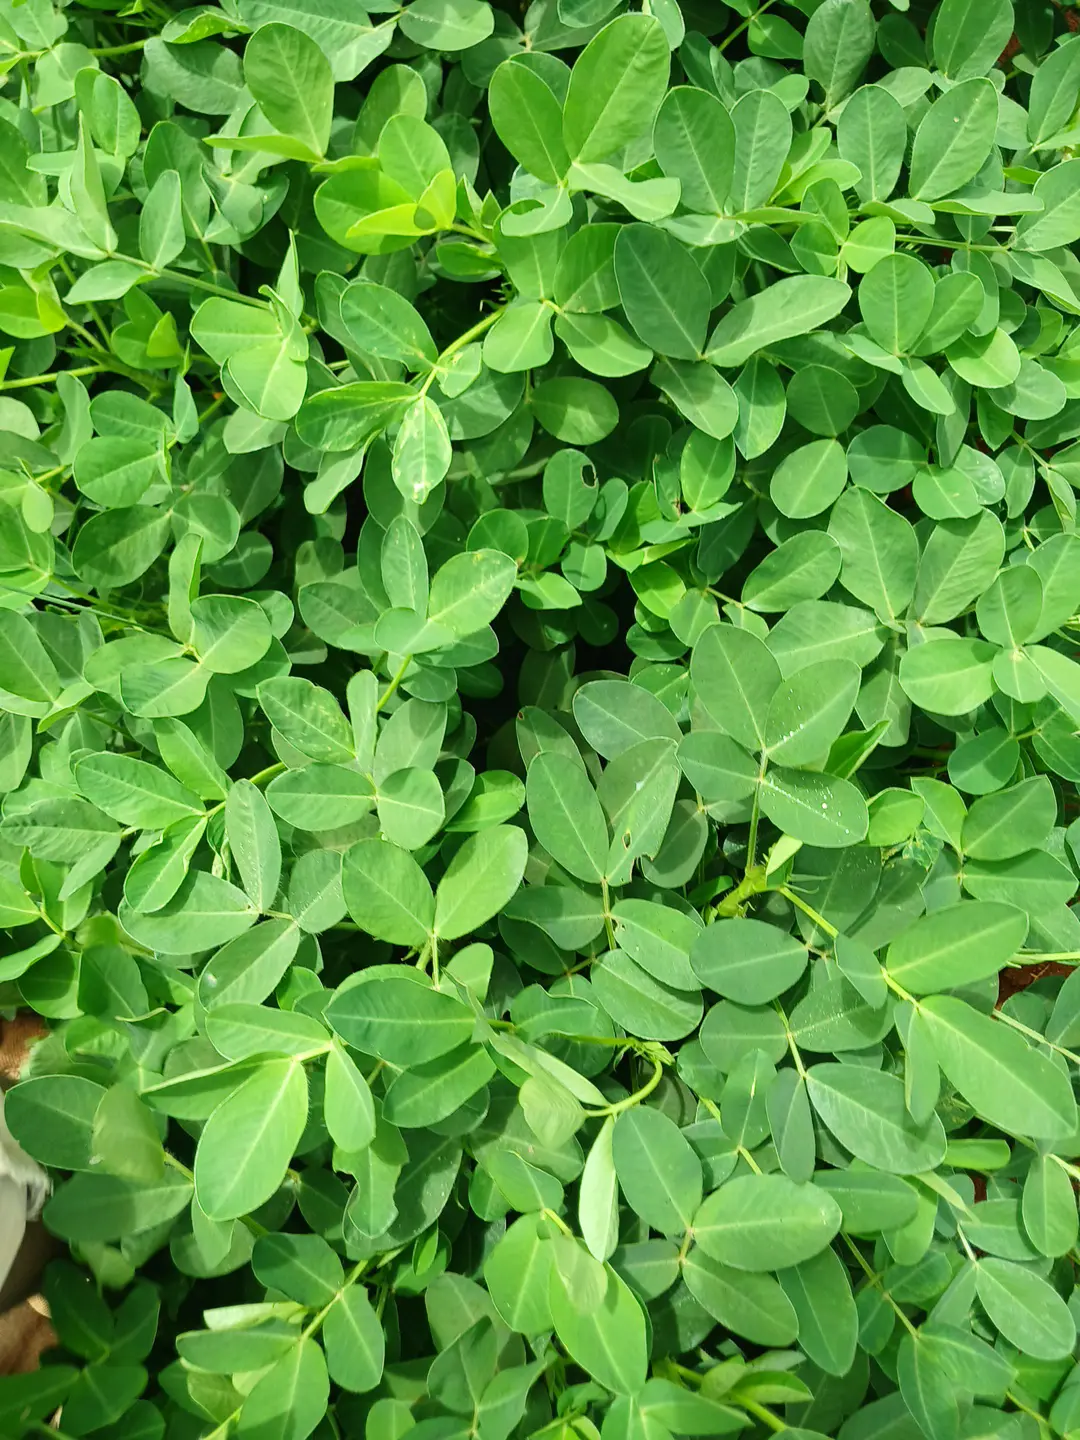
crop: groundnut
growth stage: flowering
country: Kenya
